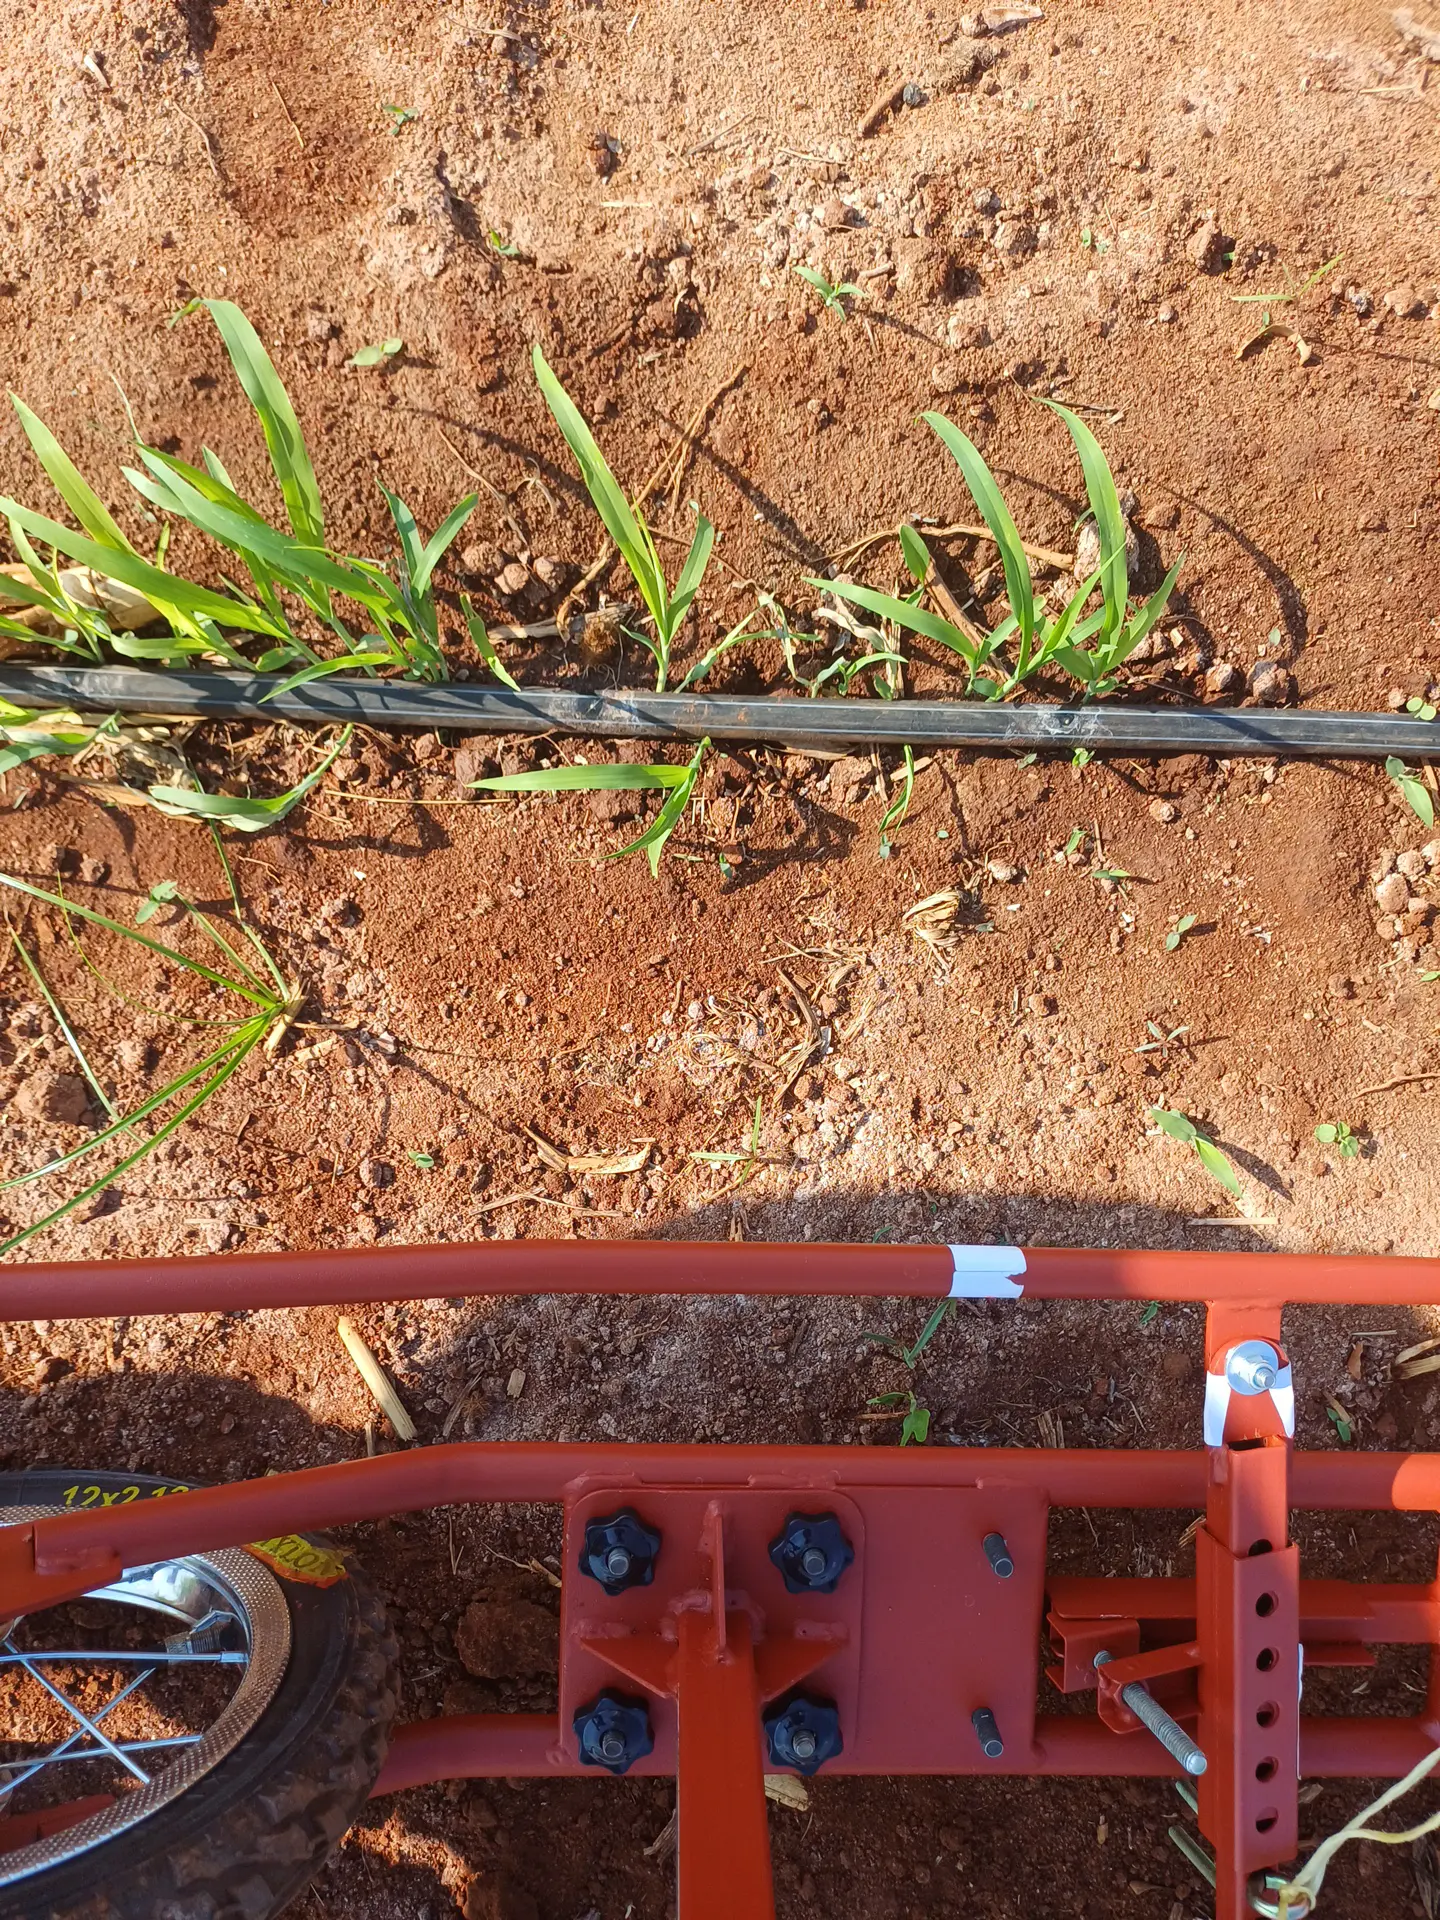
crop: sorghum
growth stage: vegetative
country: Kenya
